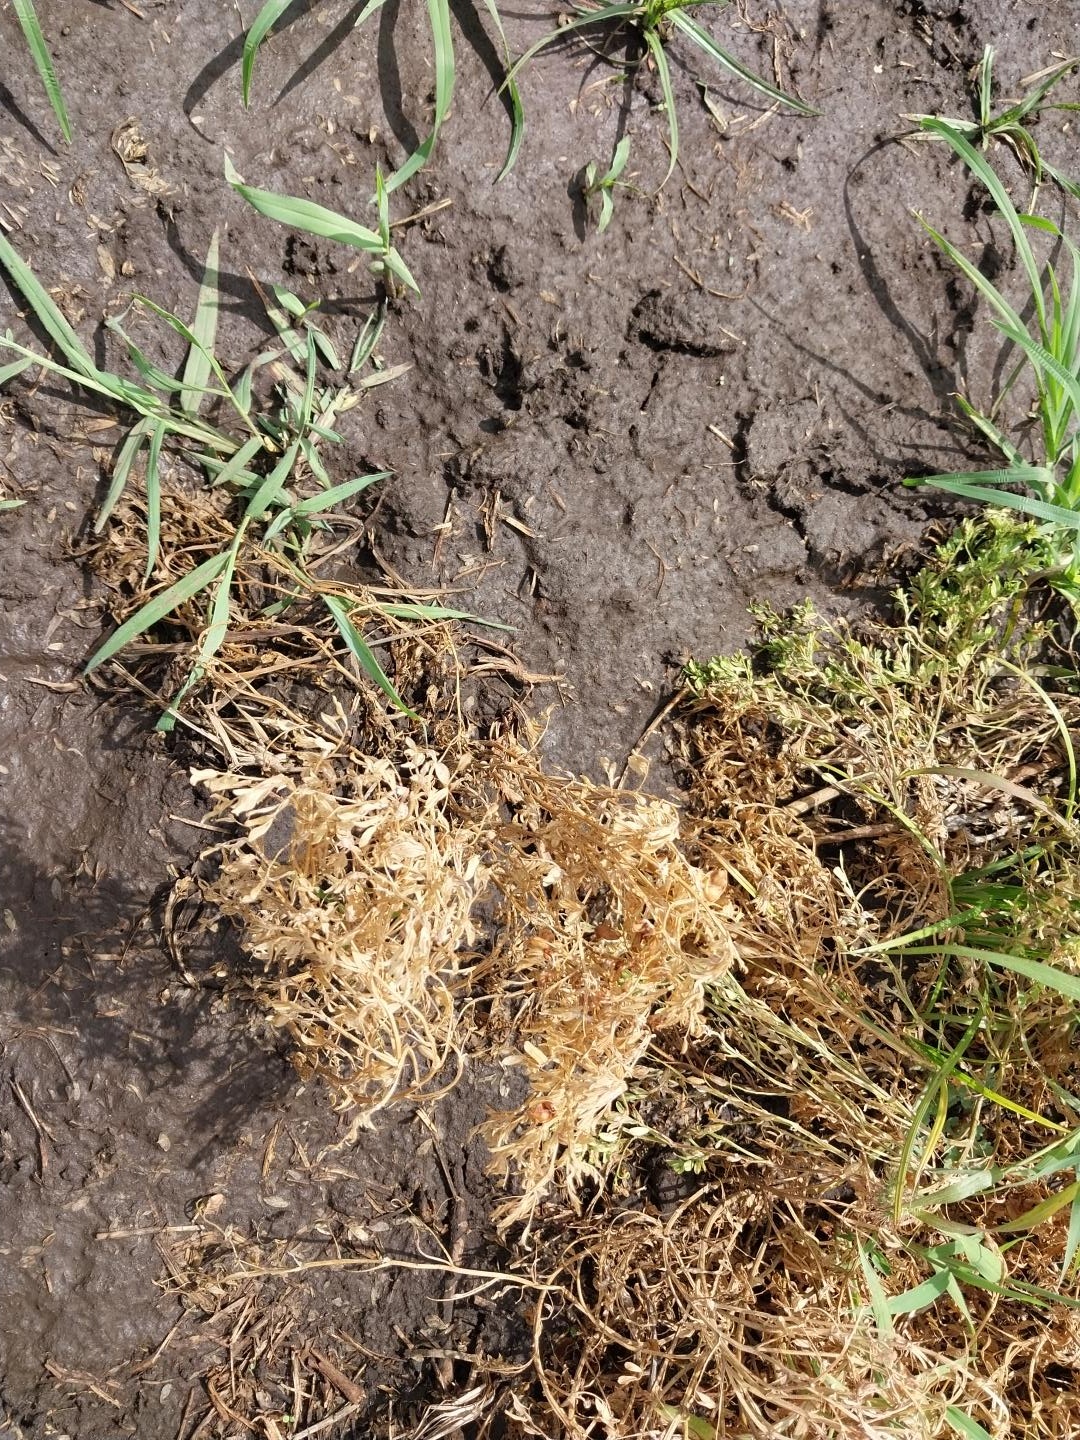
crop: lentil
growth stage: development pod
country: Tanzania
